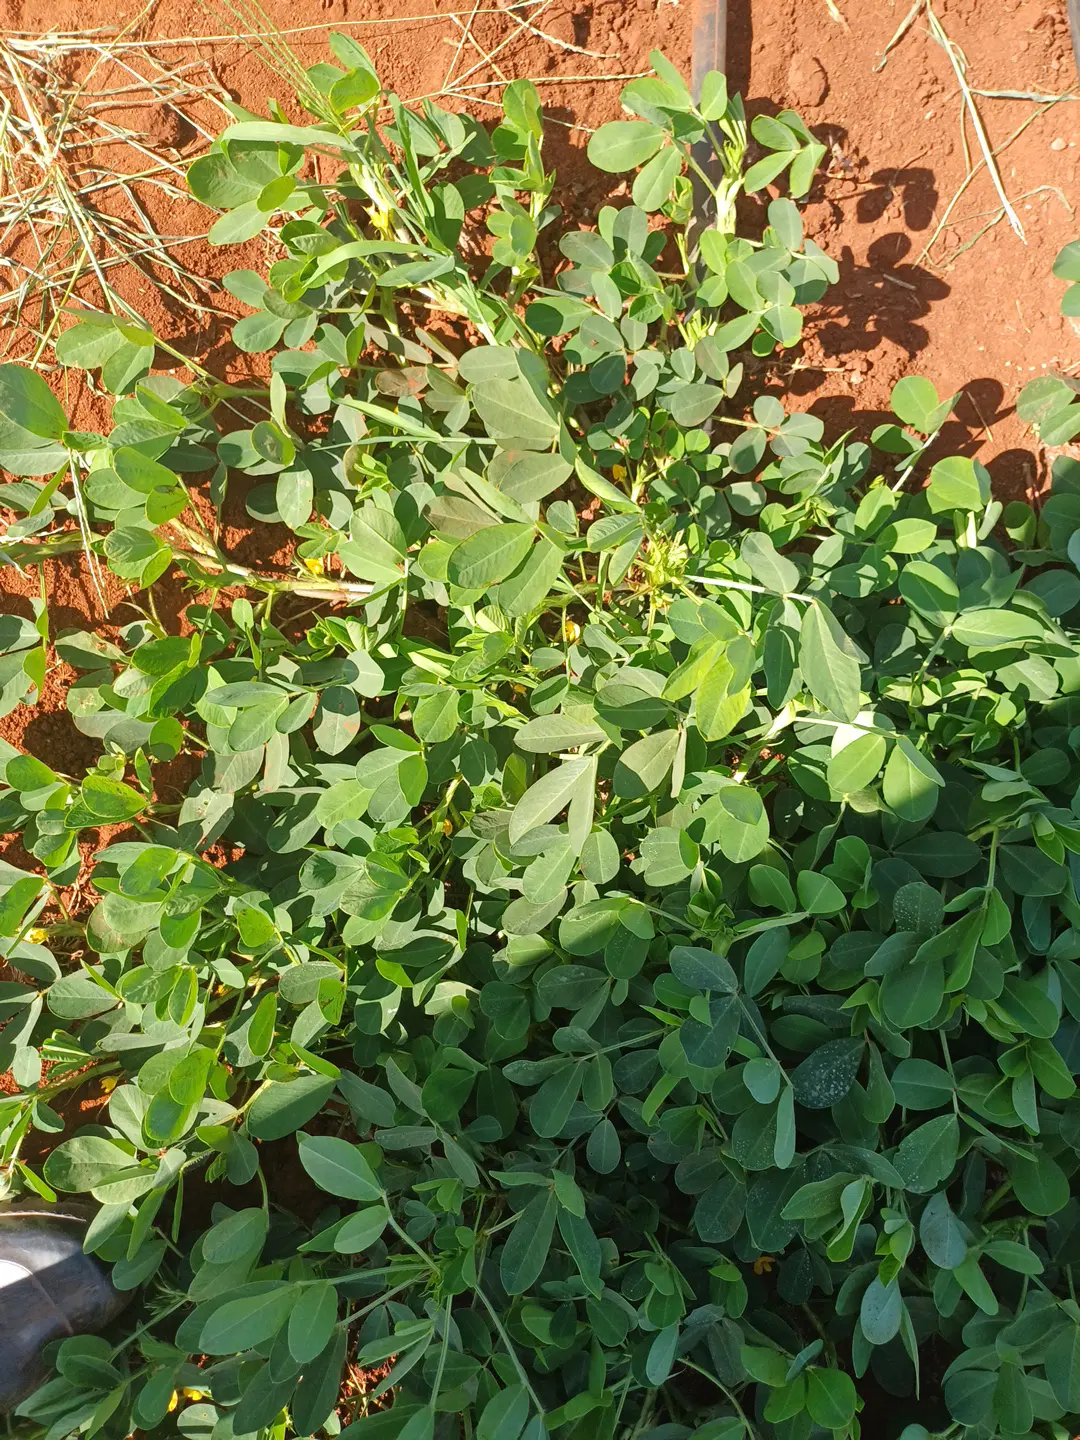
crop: groundnut
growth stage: flowering
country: Kenya
